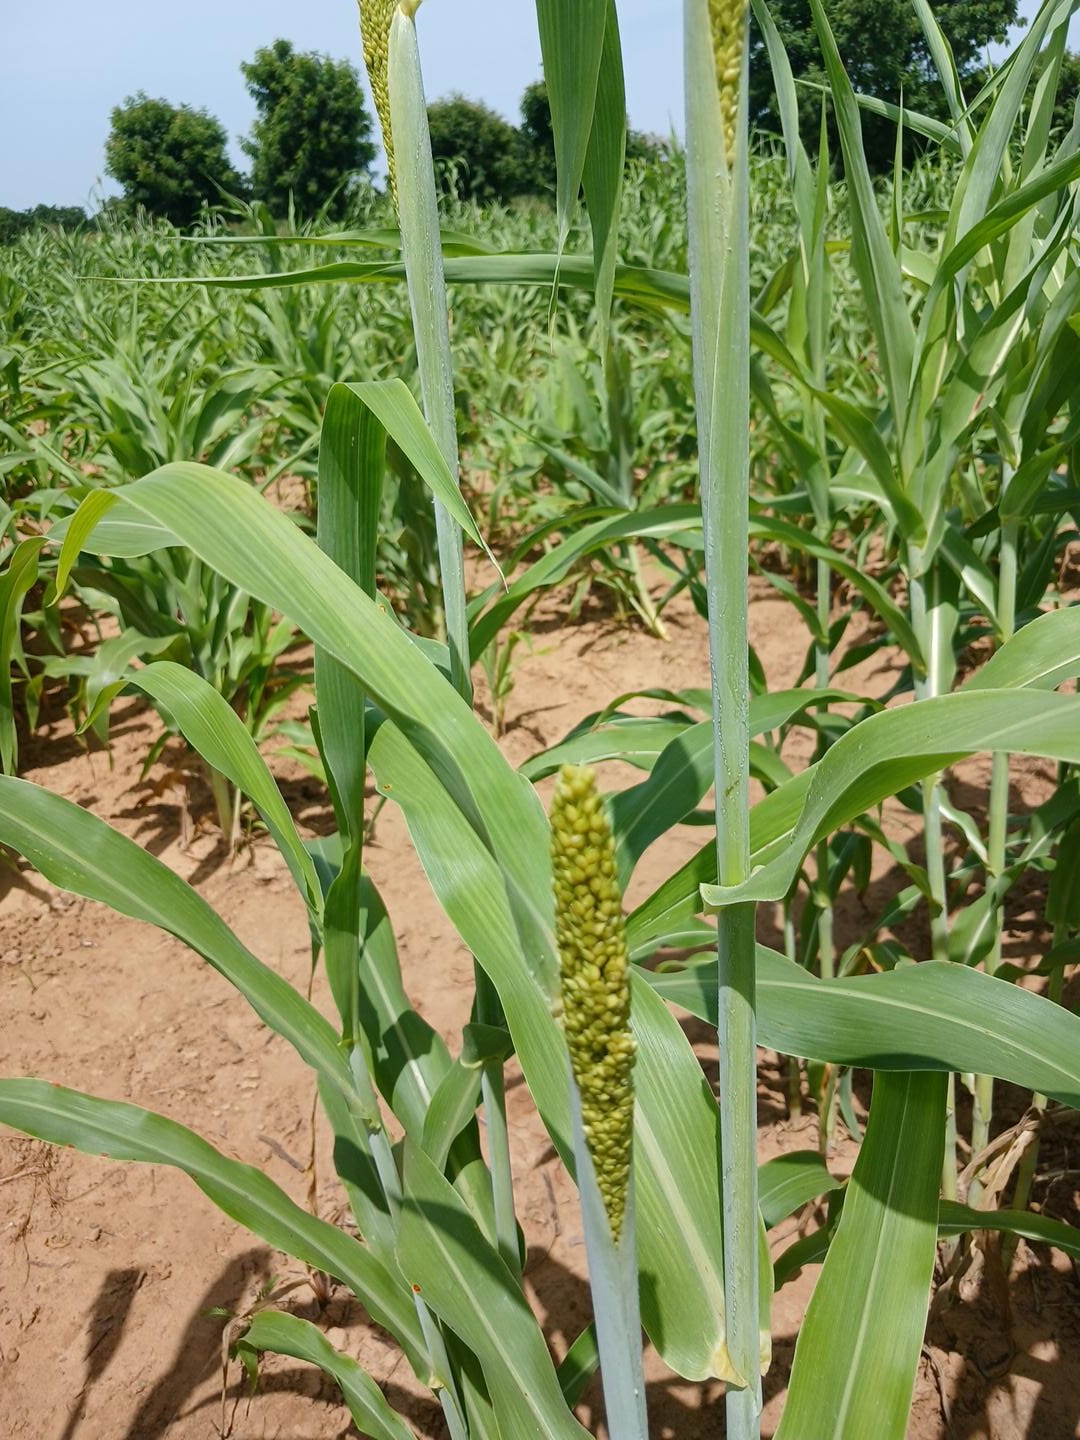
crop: sorghum
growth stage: heading tuber
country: Senegal
